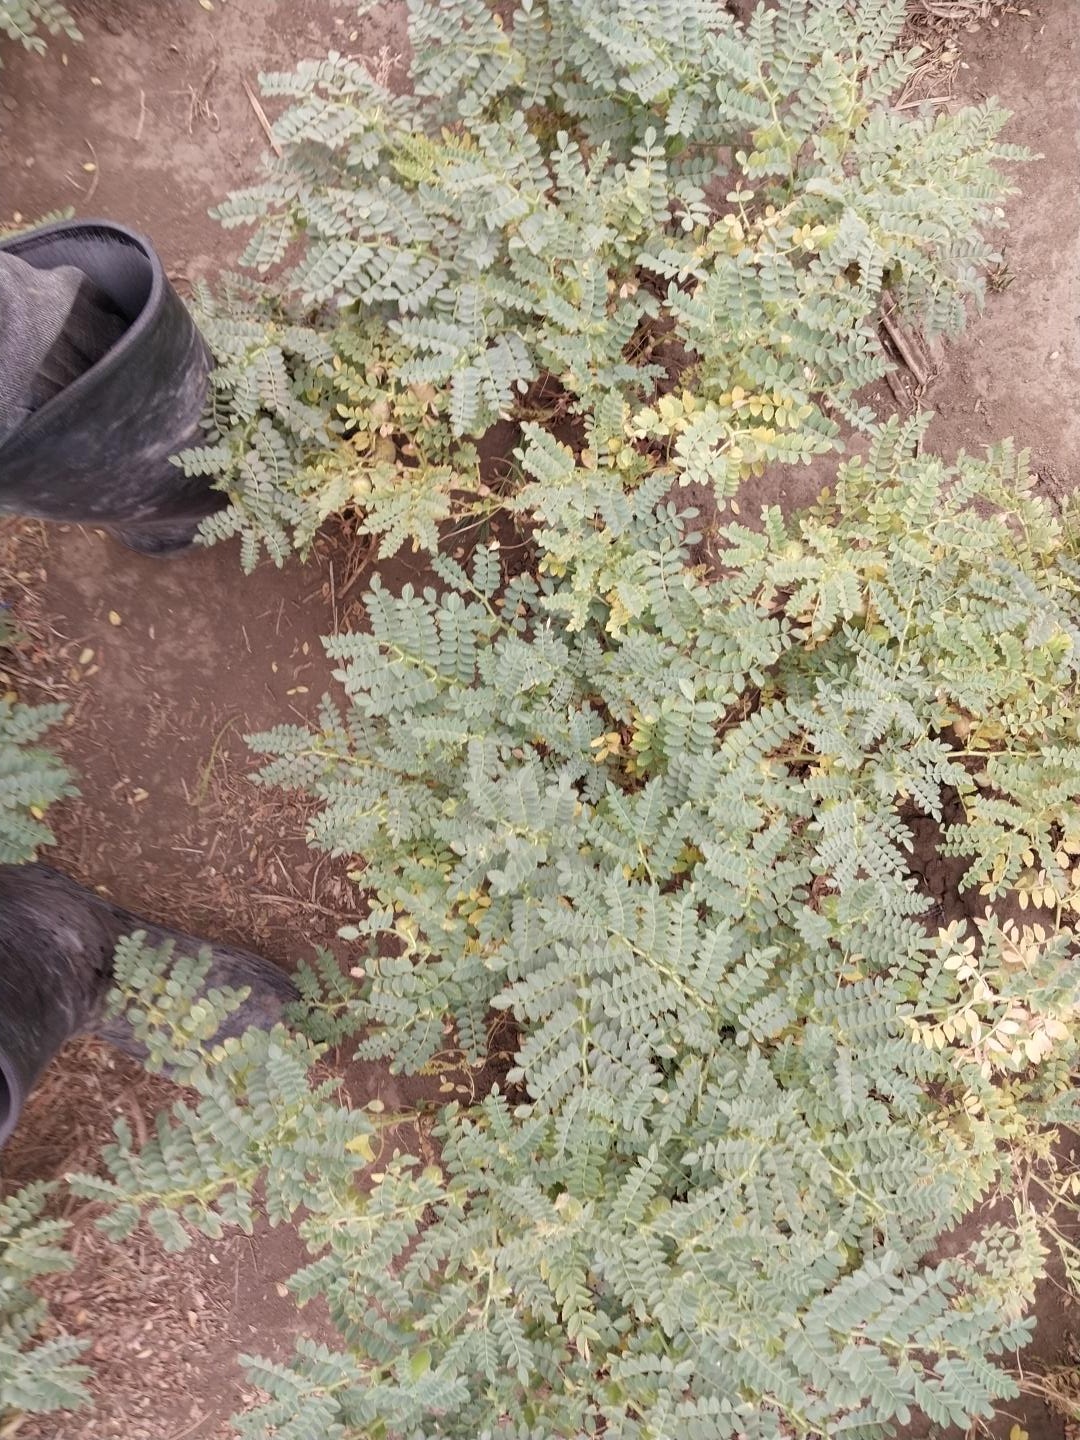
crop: chickpea
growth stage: development pod
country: Tanzania
